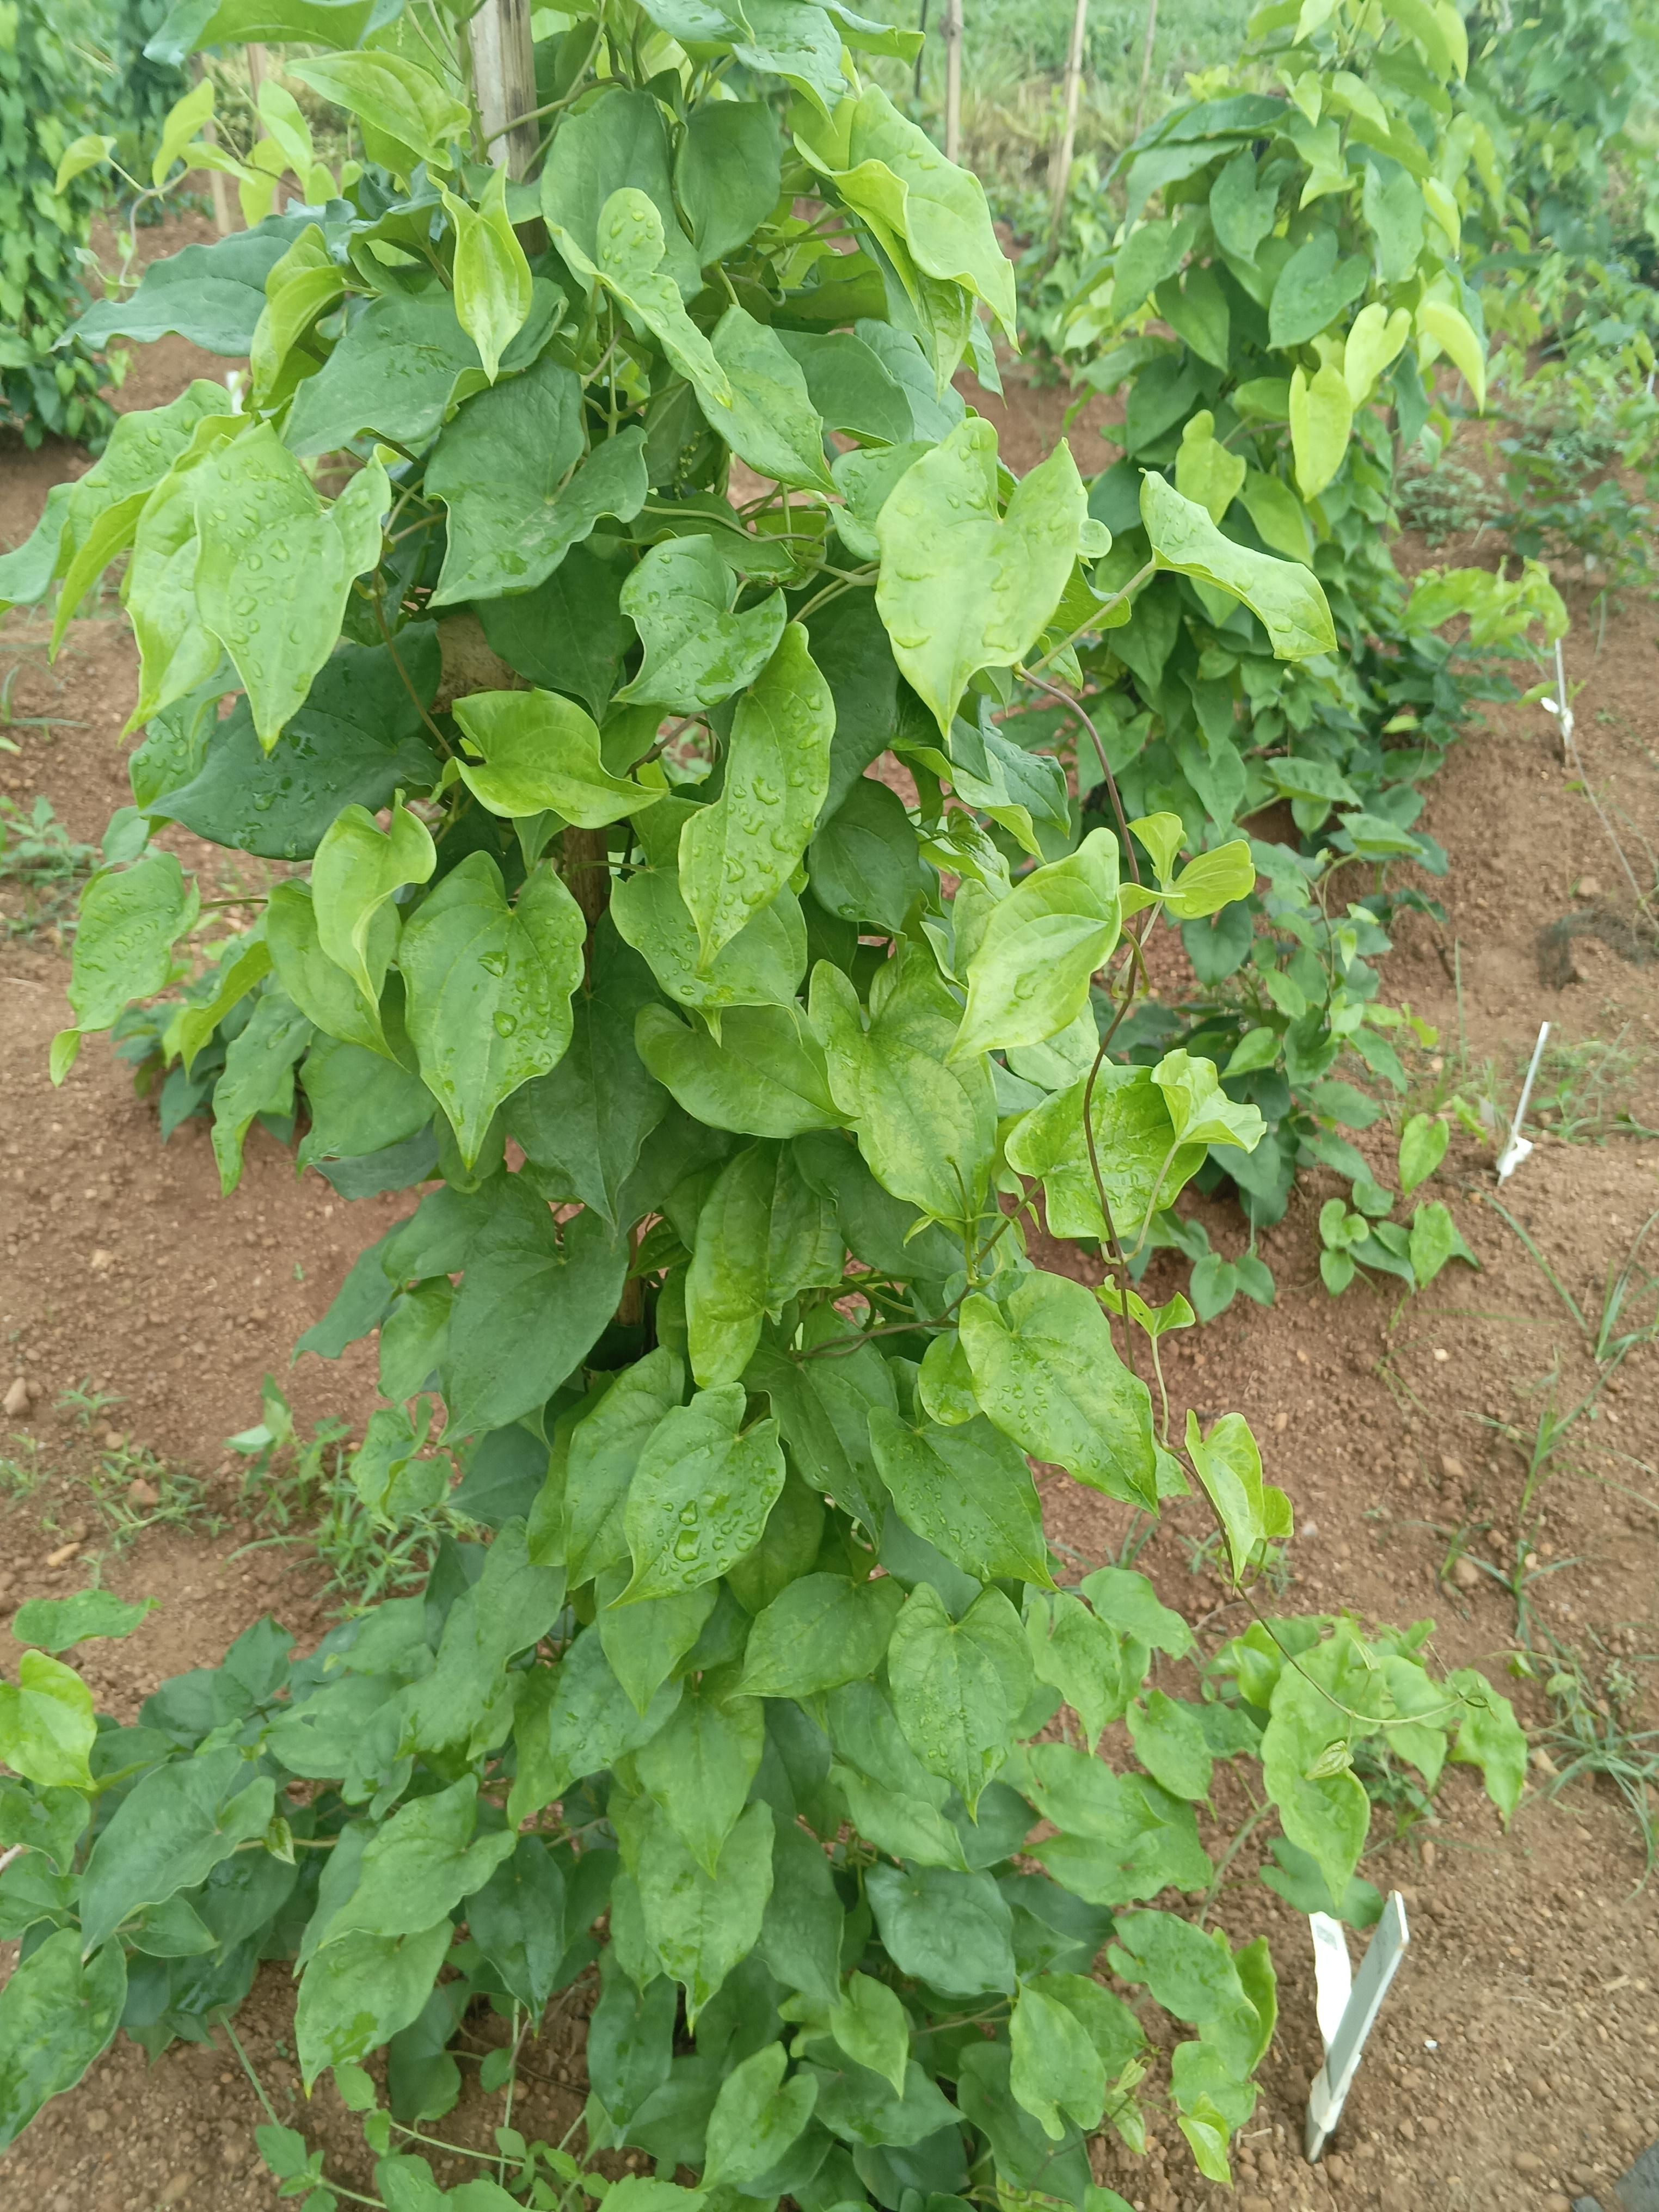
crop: yam
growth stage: vegetative
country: Nigeria
